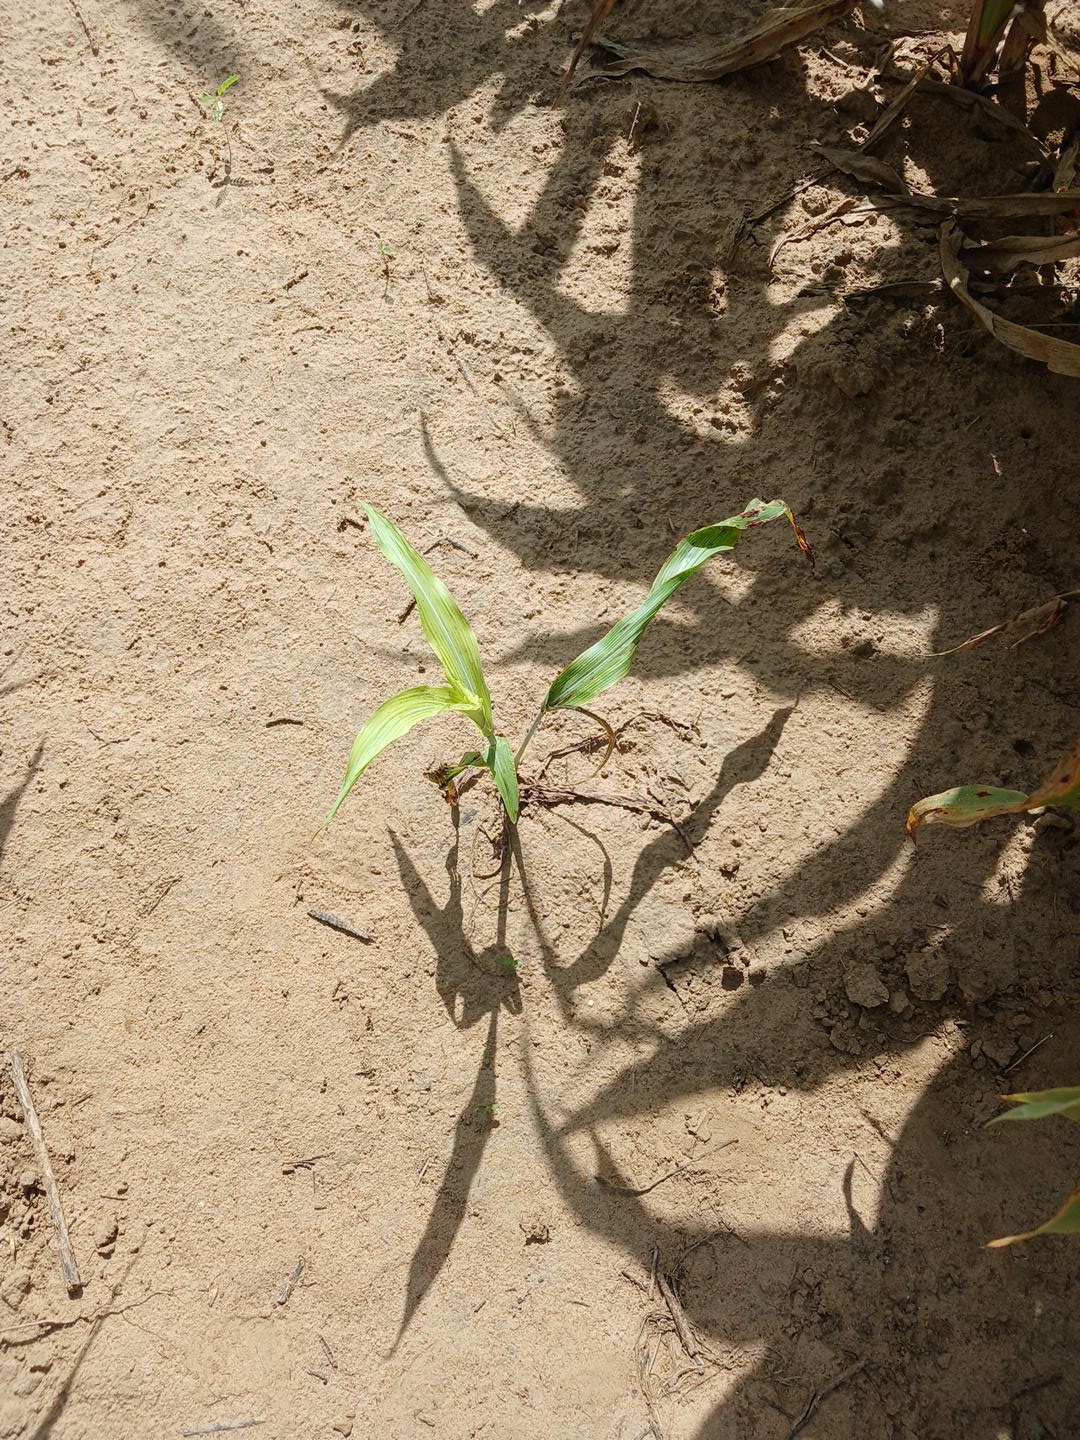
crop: sorghum
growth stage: vegetative
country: Senegal
